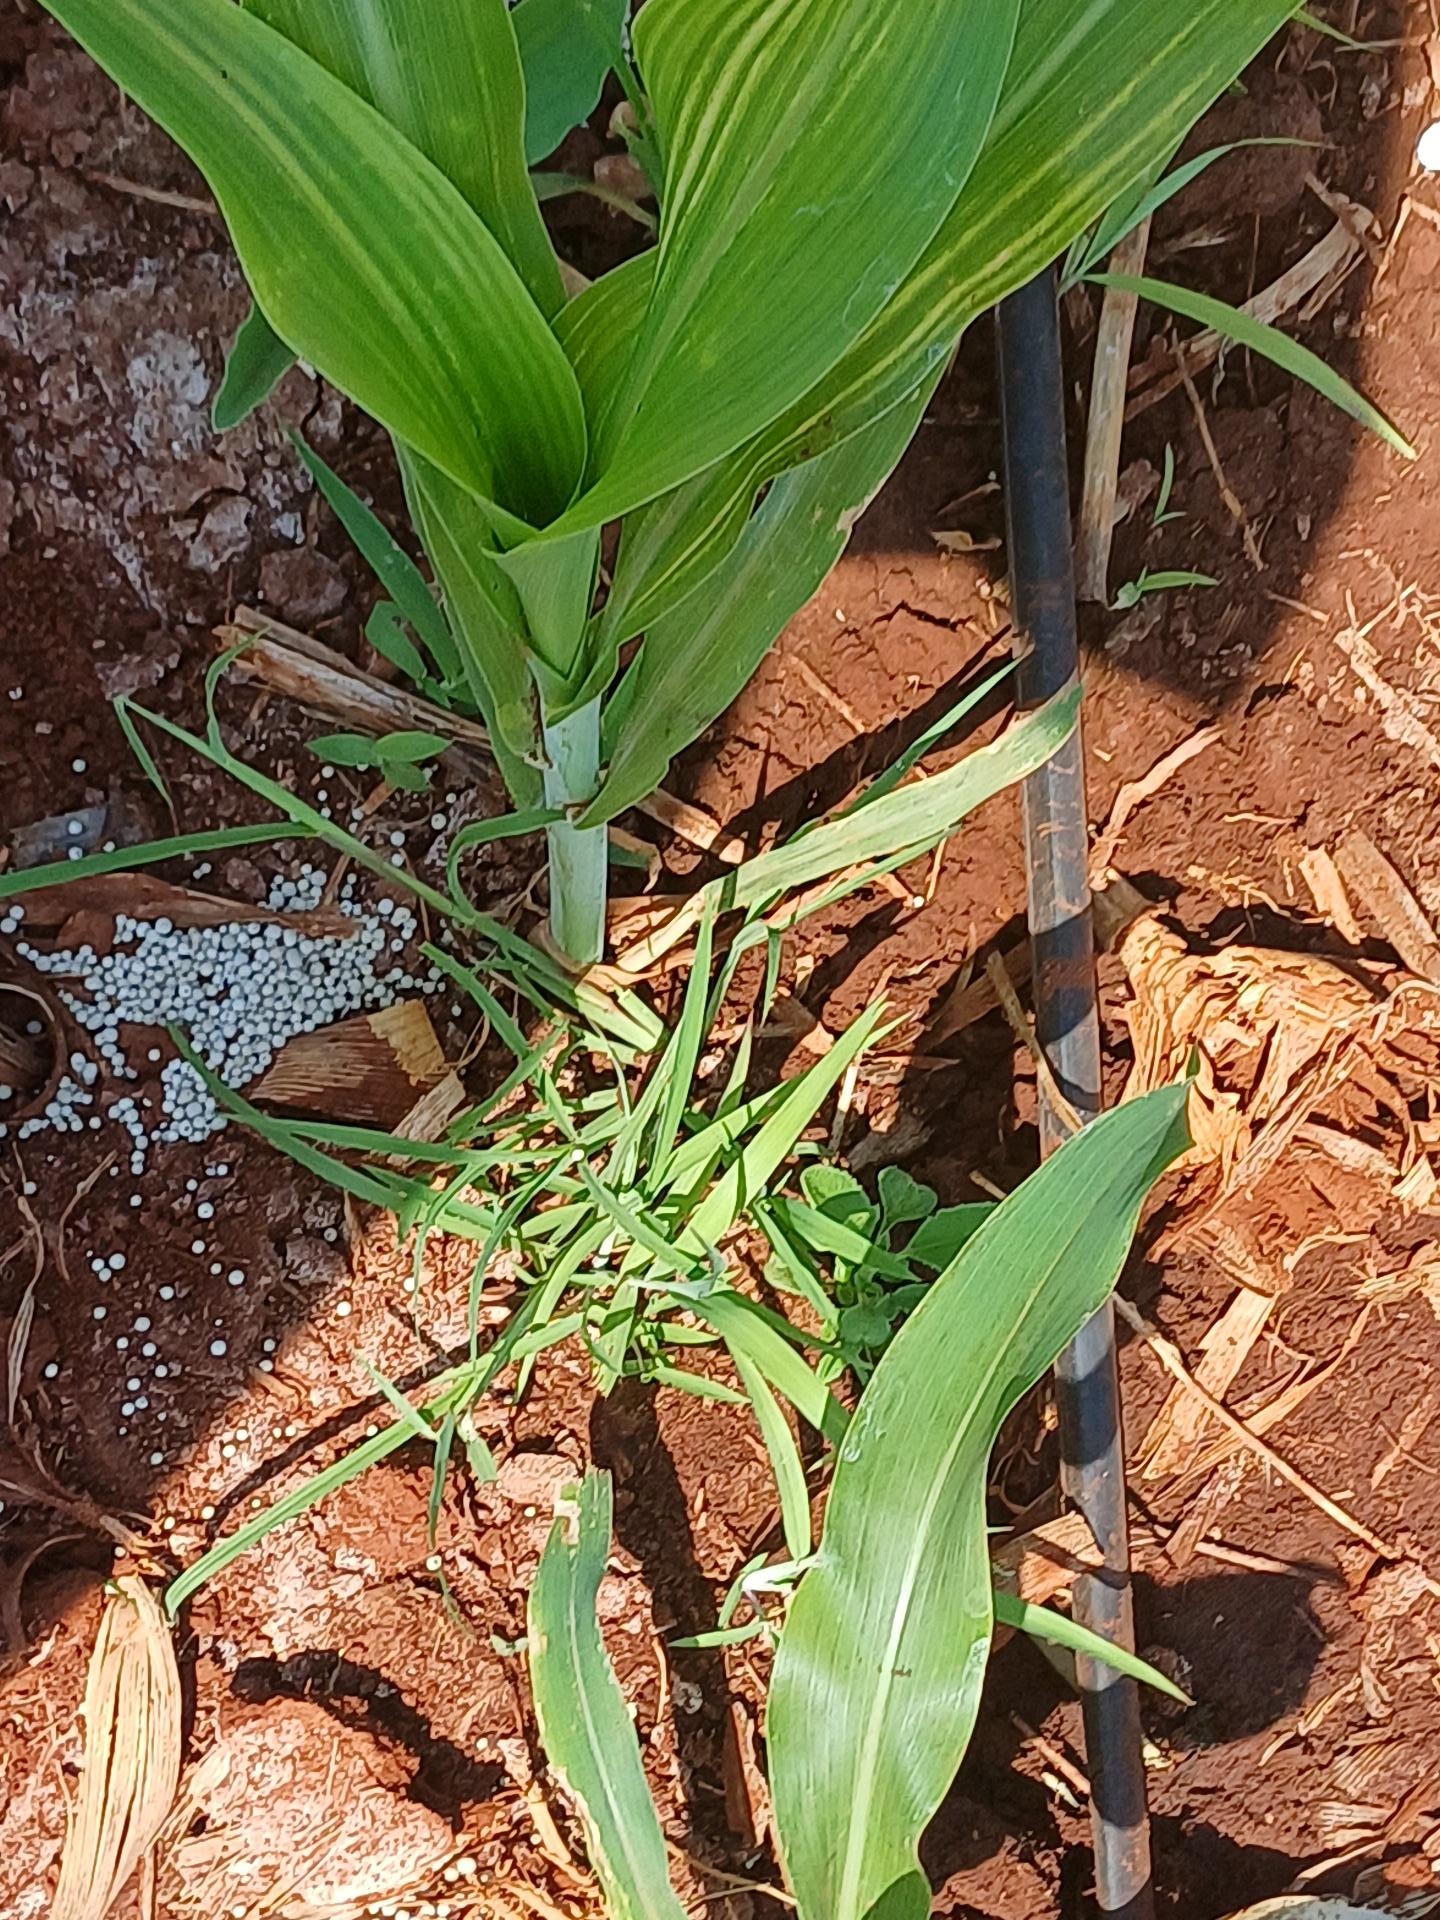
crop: sorghum
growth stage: vegetative
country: Kenya
